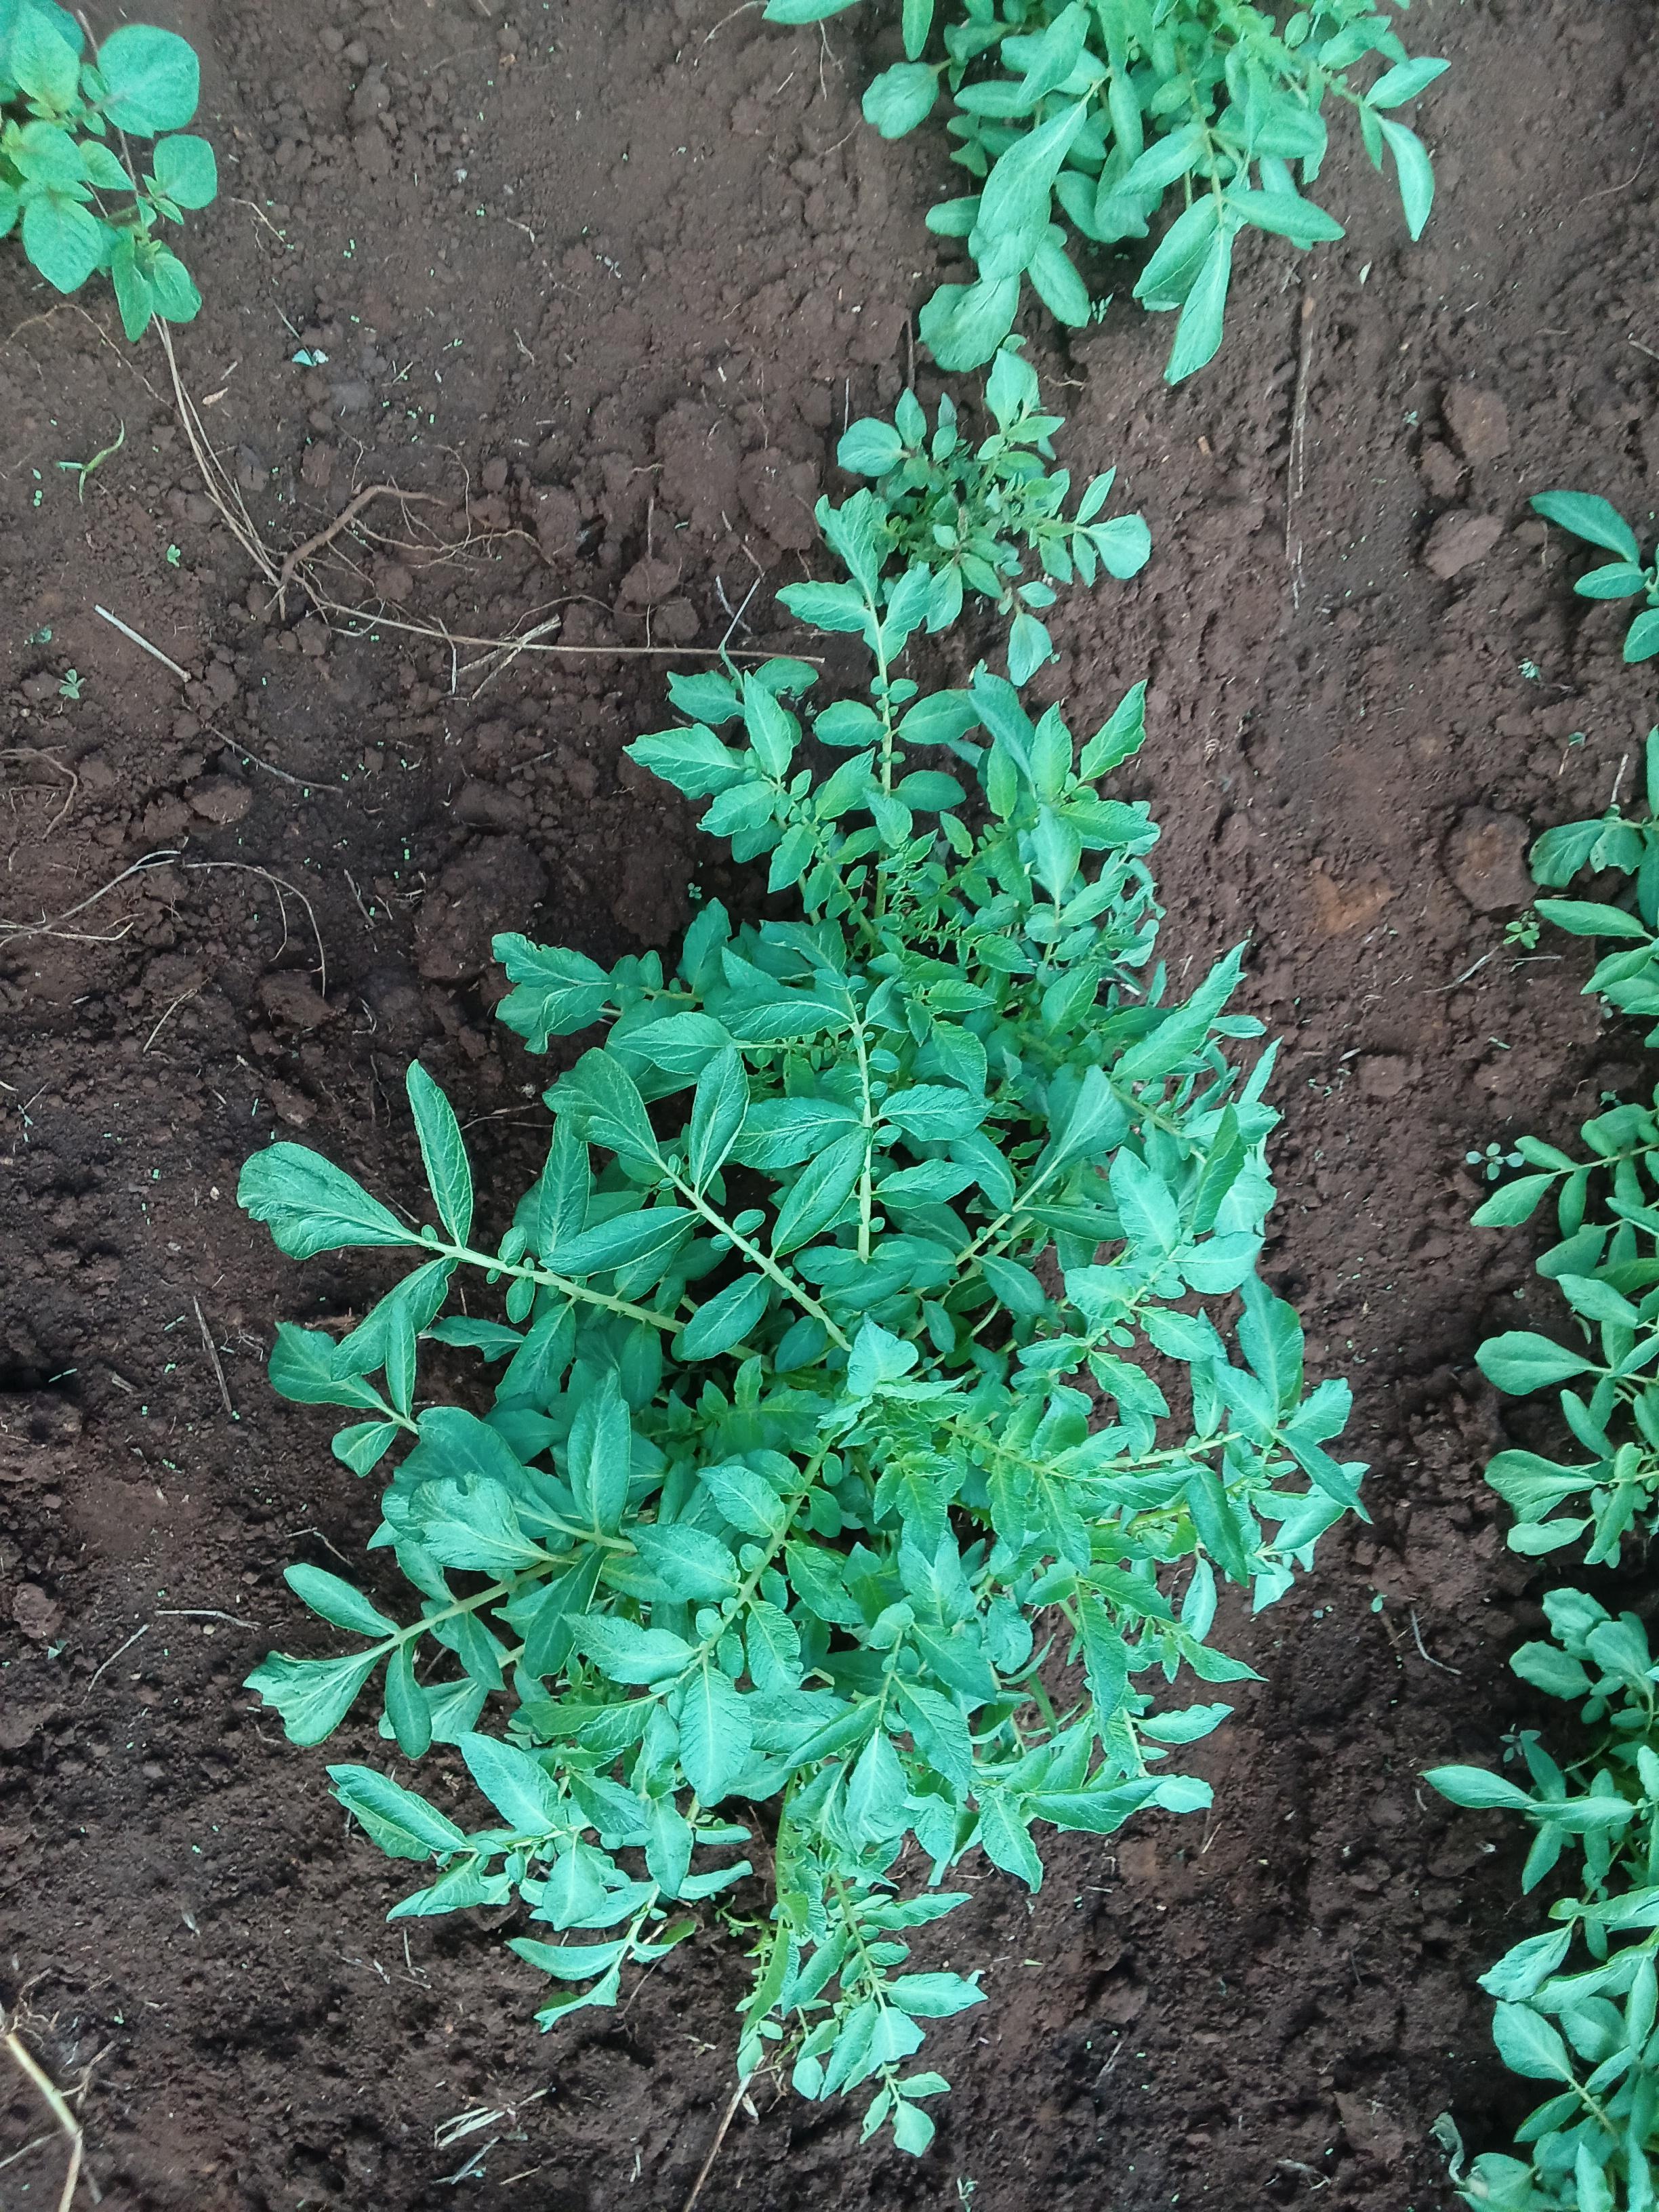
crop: potato
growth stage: vegetative
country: Kenya
